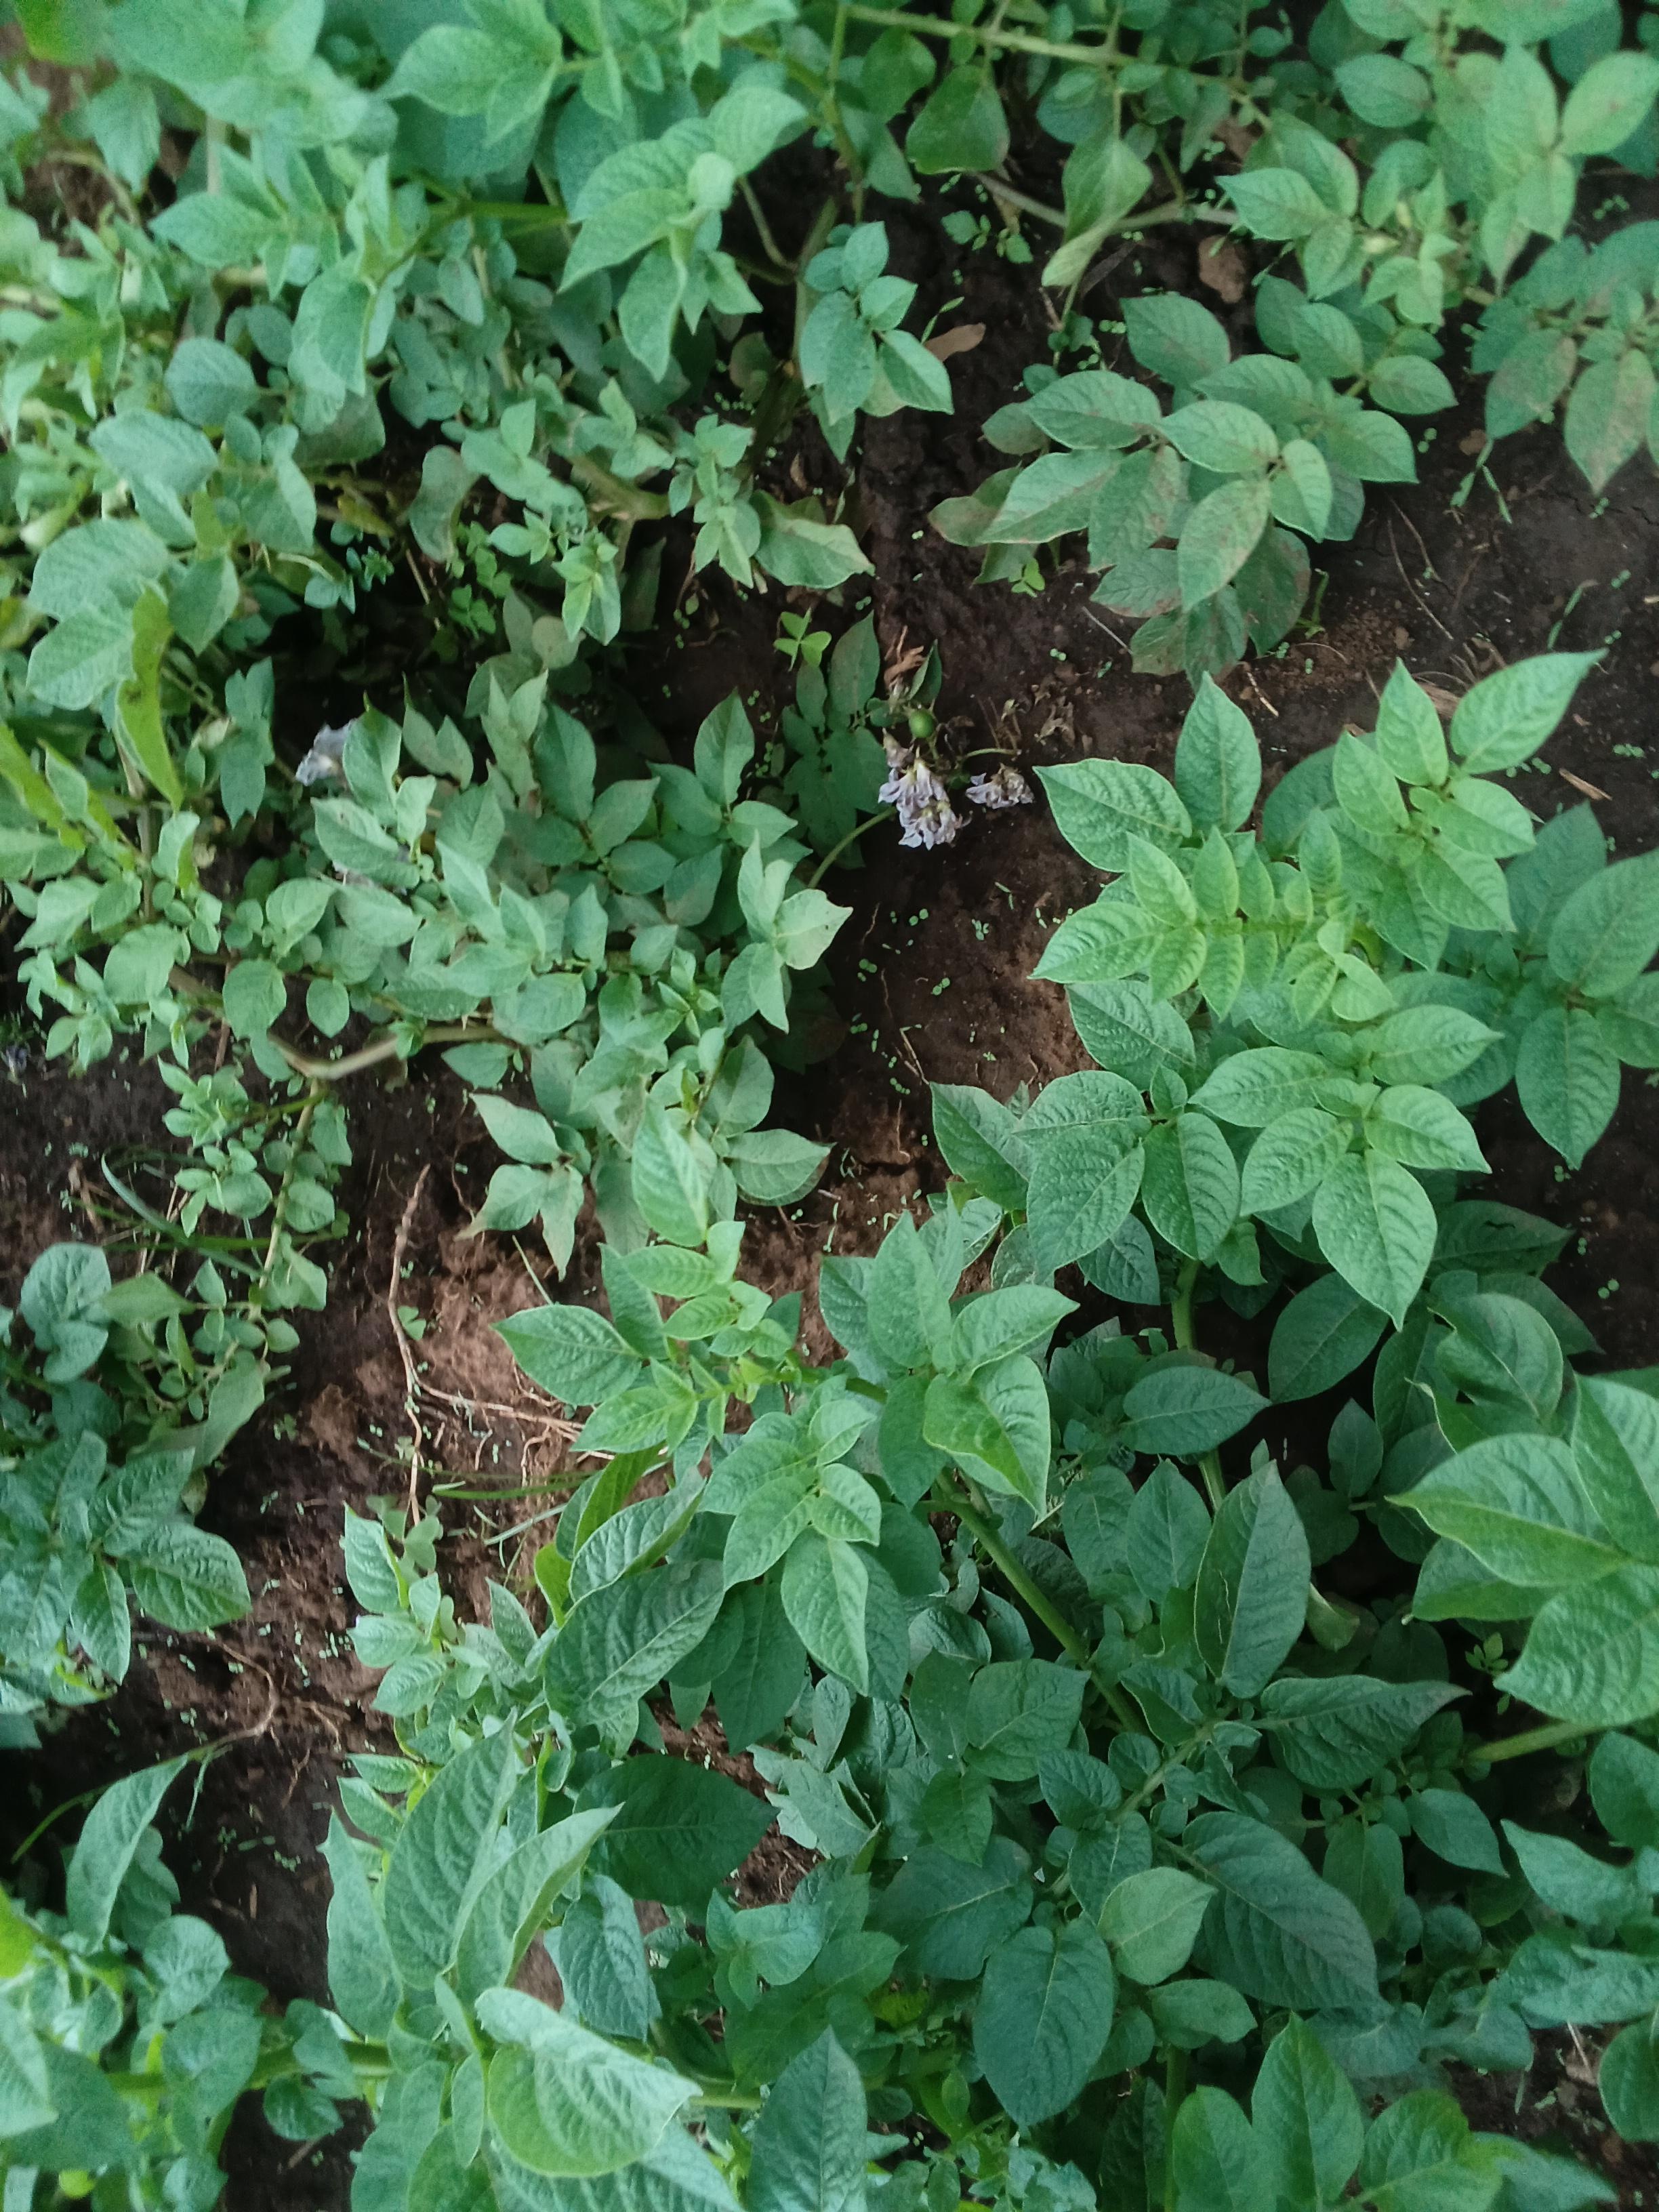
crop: potato
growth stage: vegetative
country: Kenya
